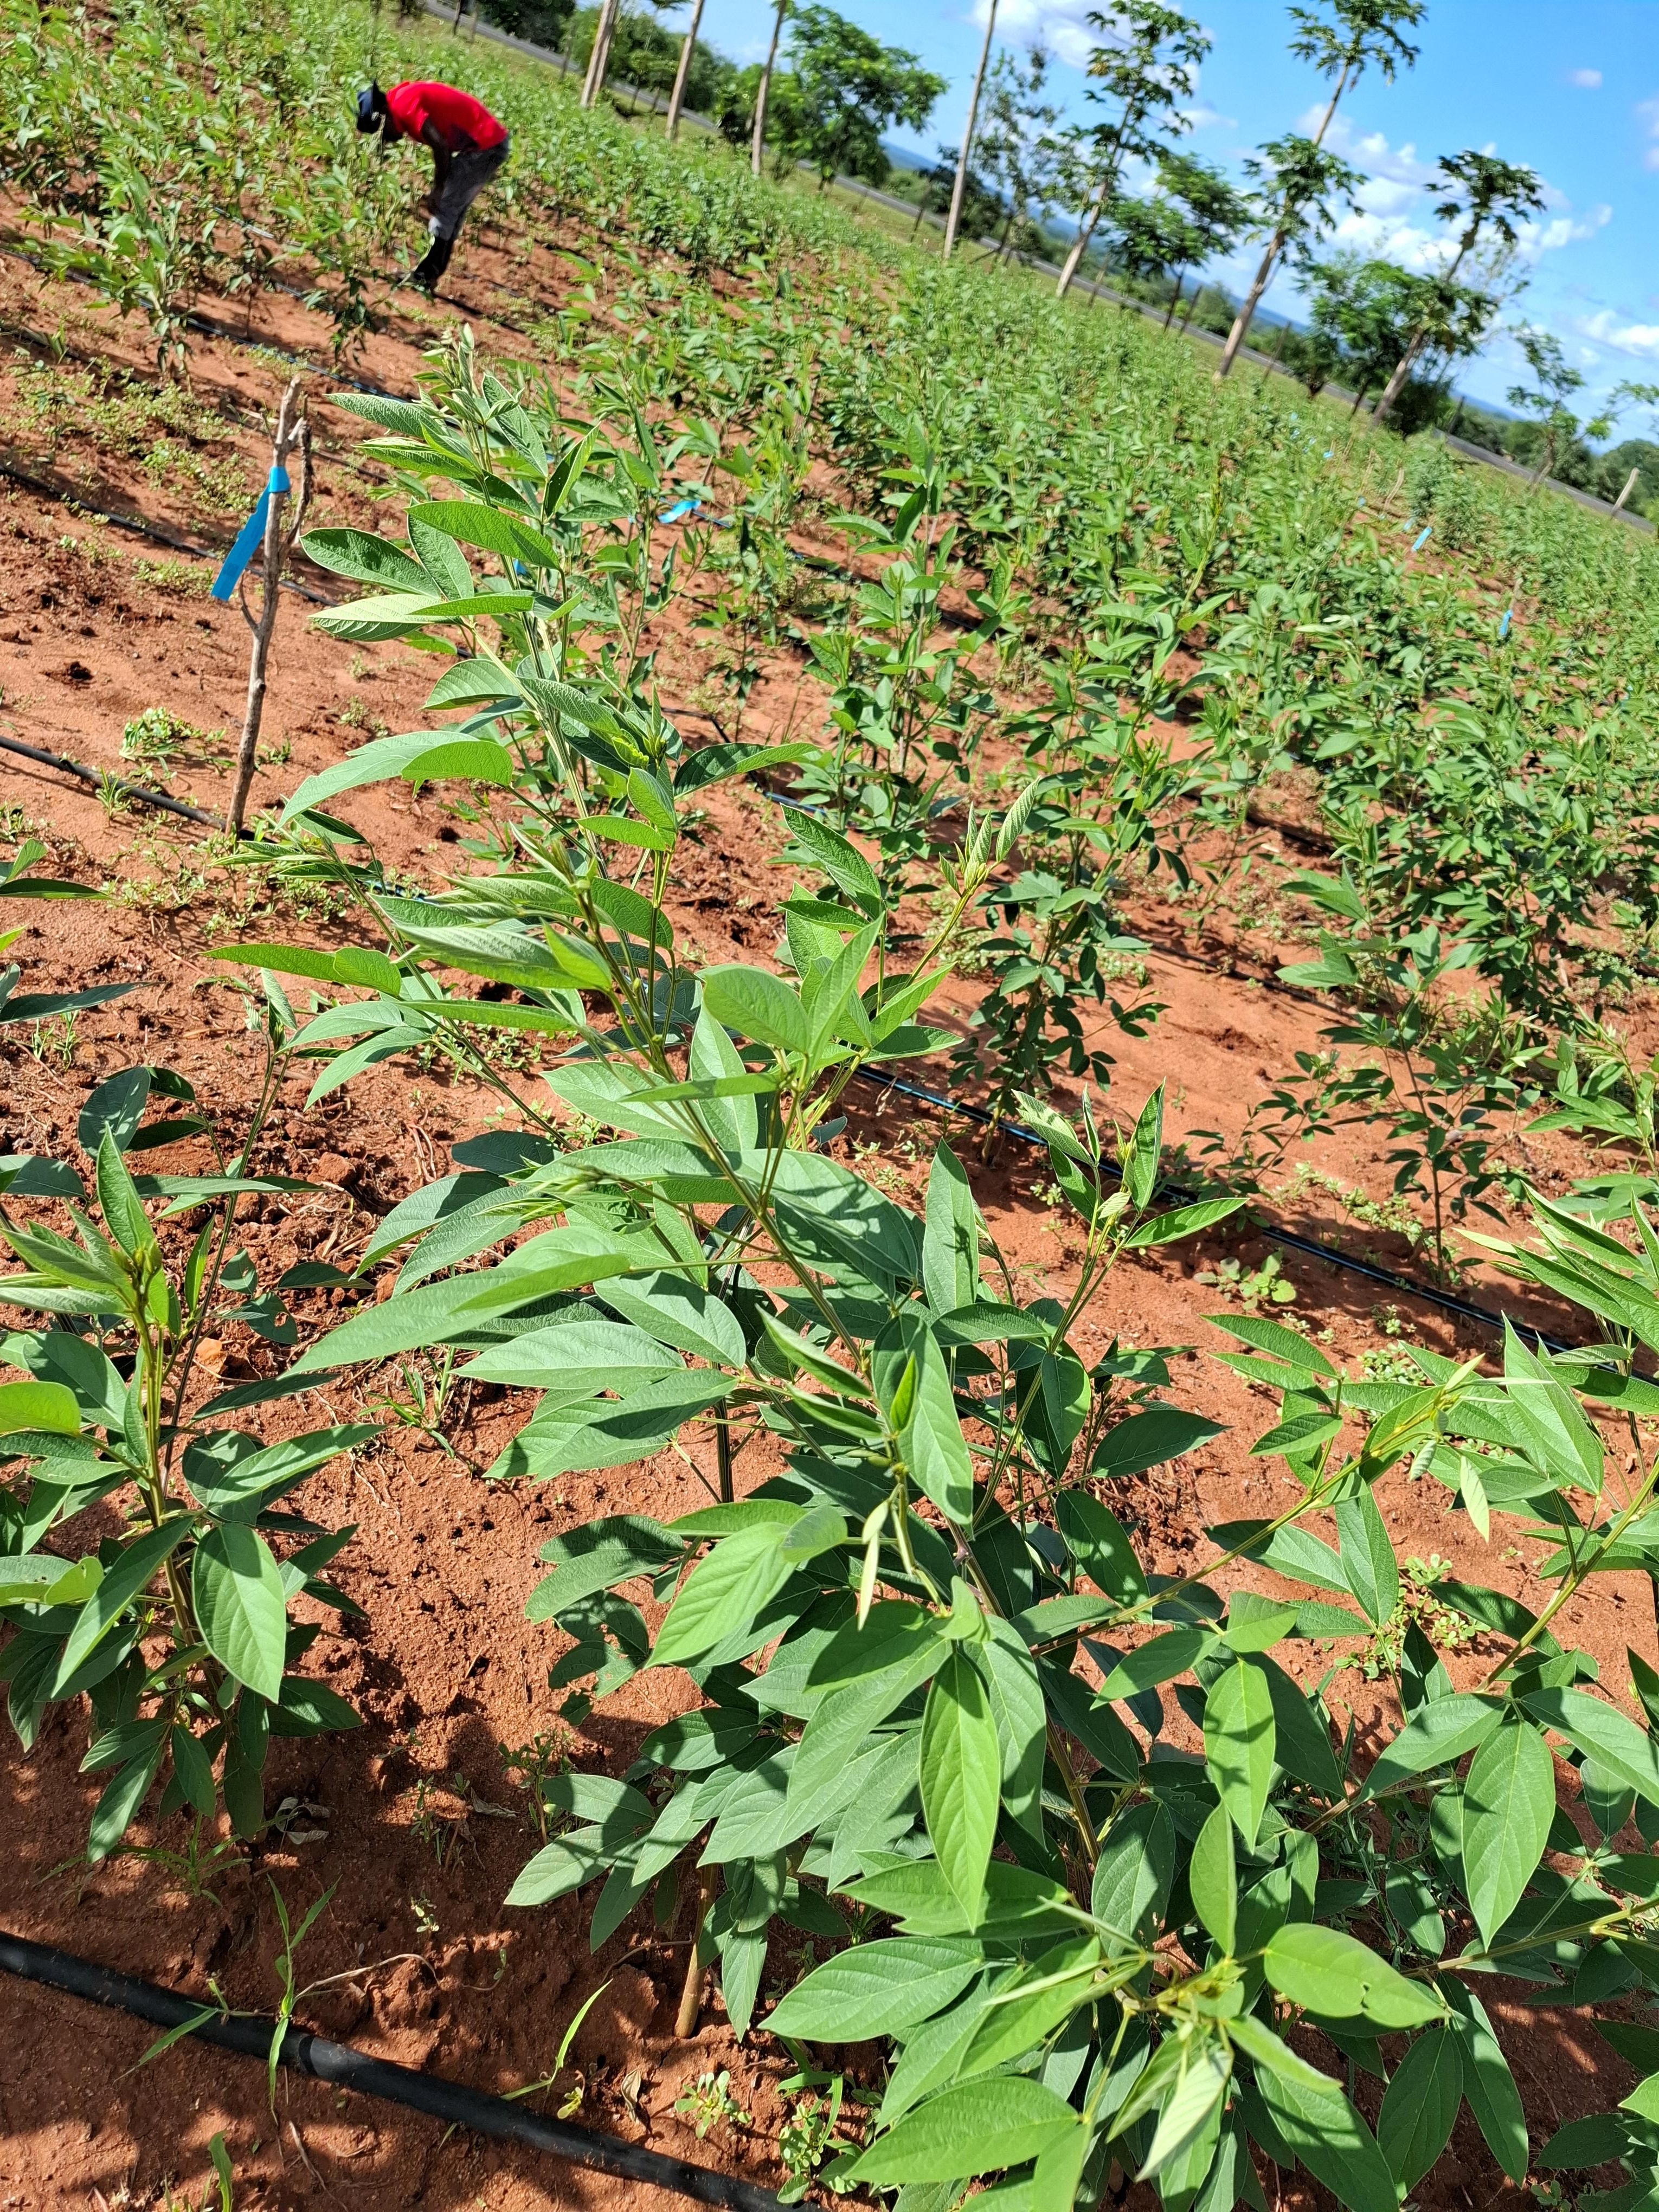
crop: pigeonpea
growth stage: flowering
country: Kenya
